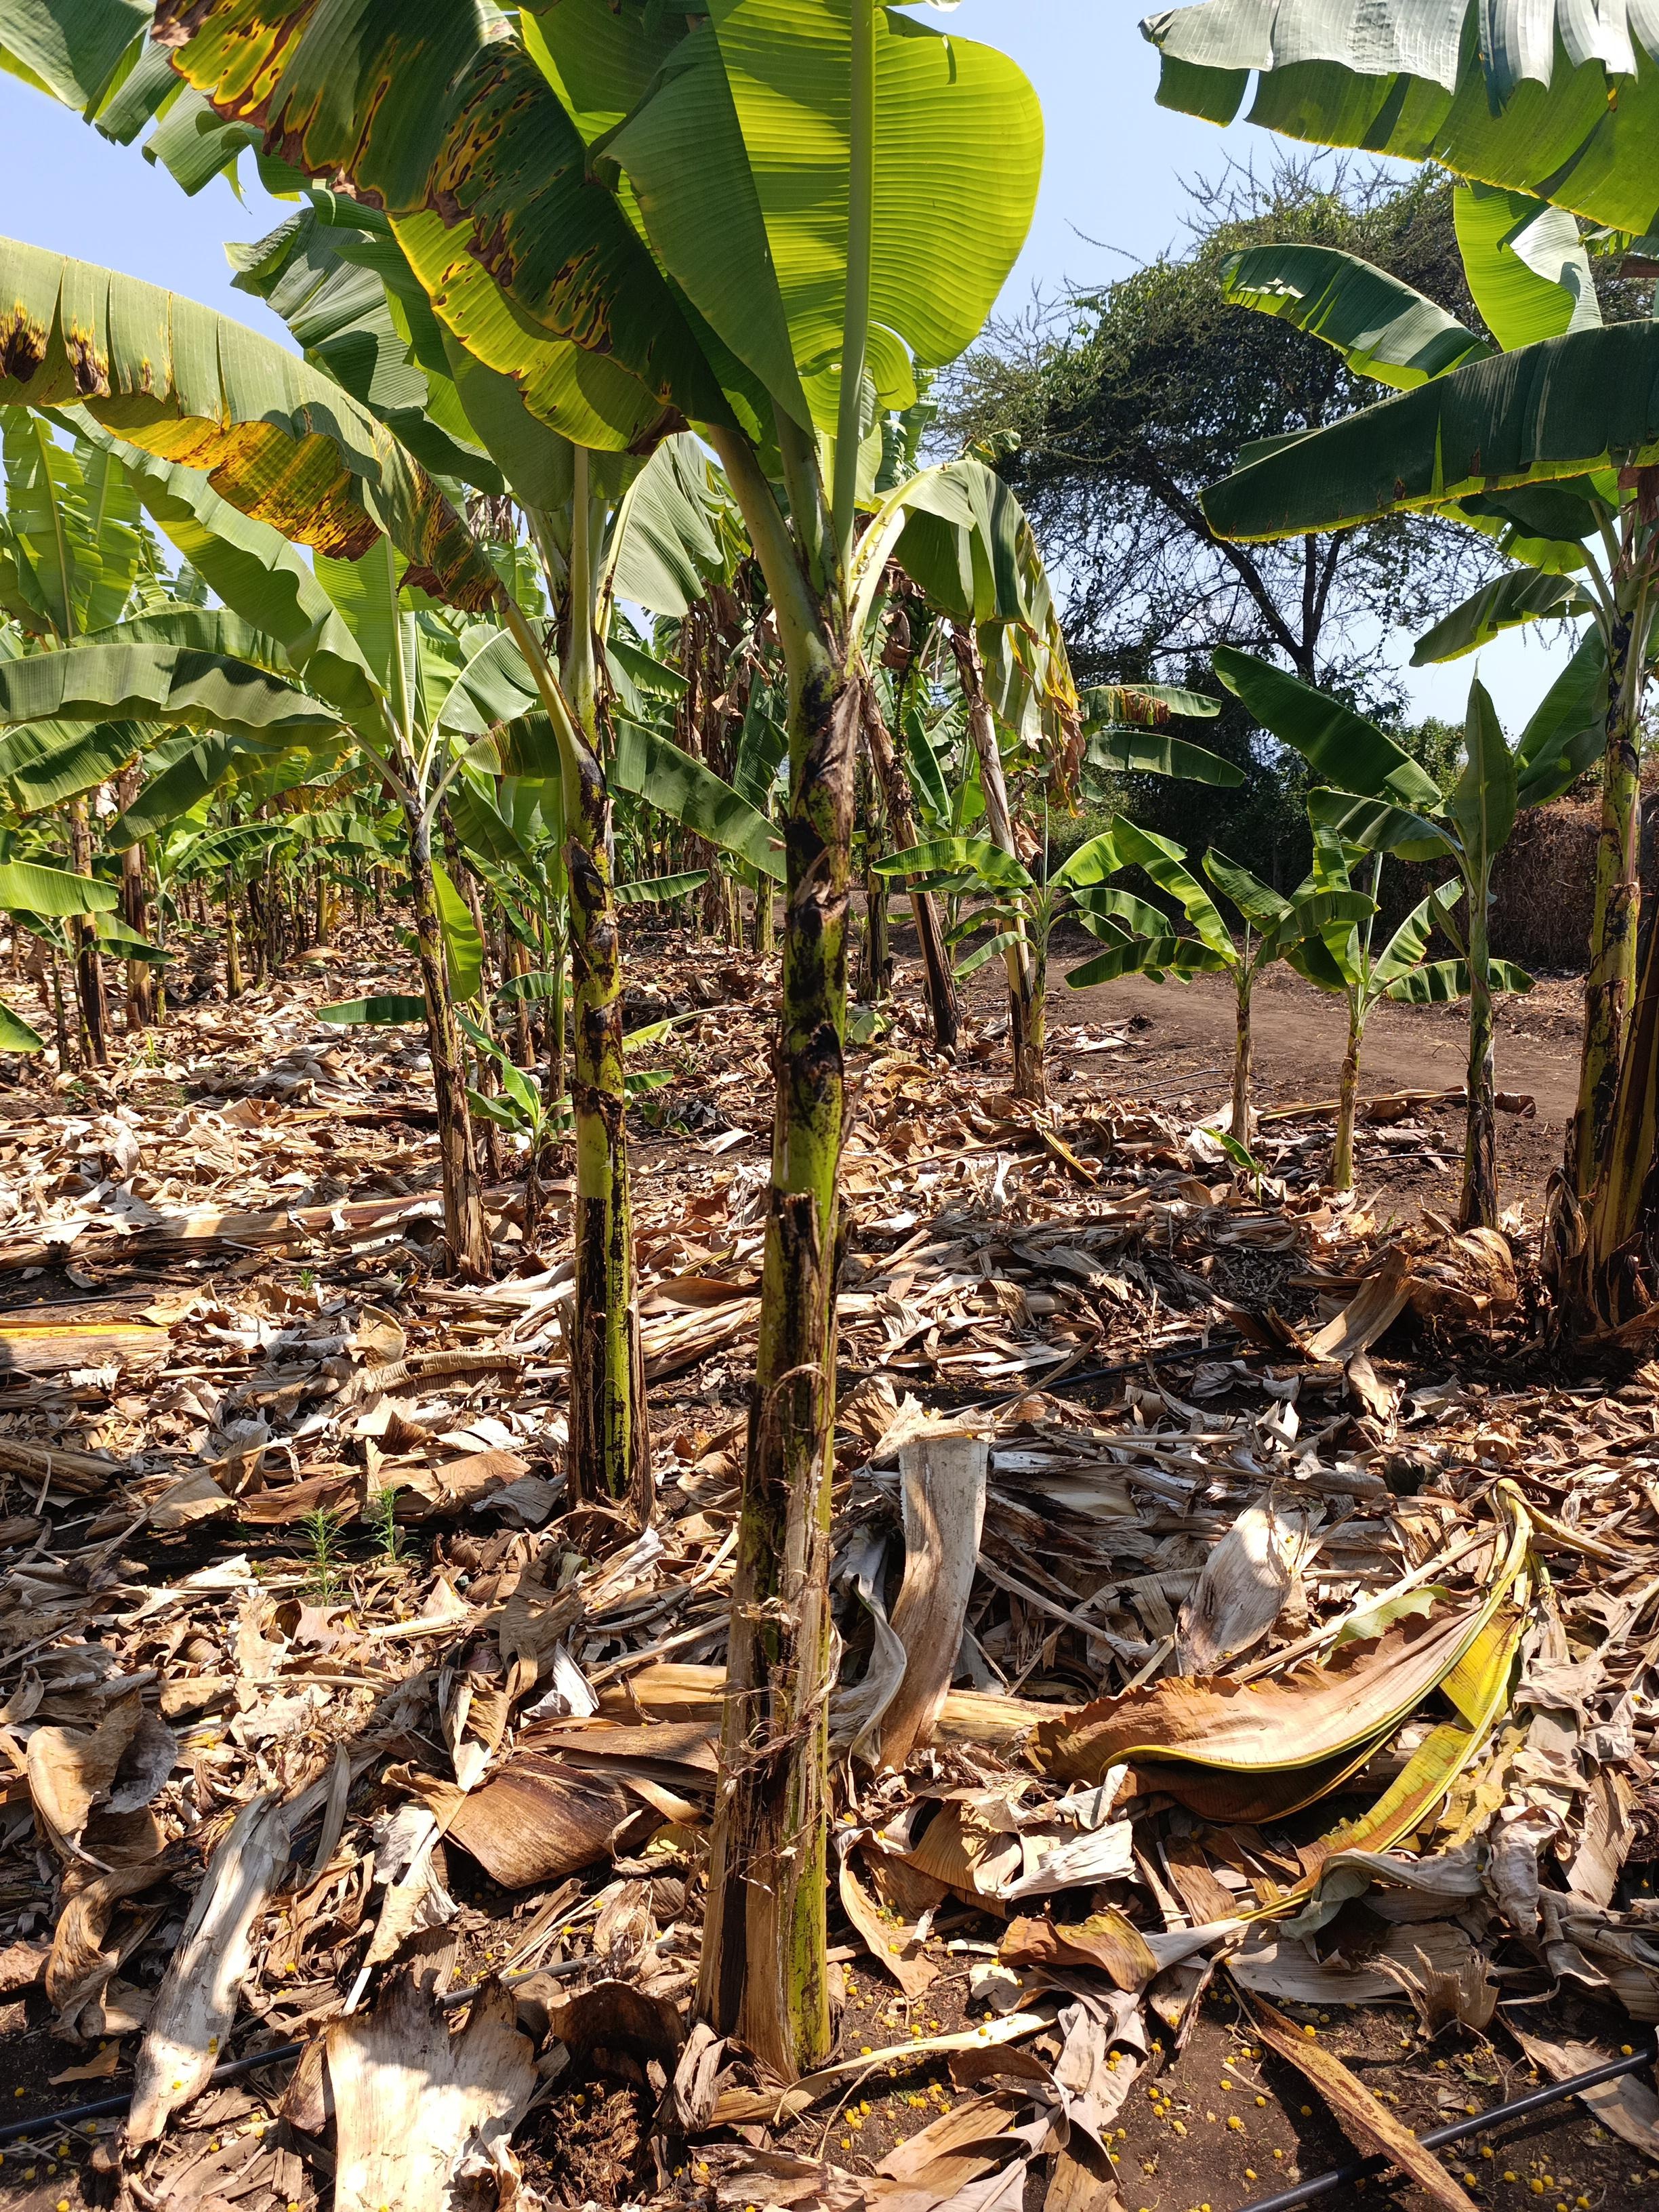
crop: banana
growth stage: vegetative
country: Tanzania
